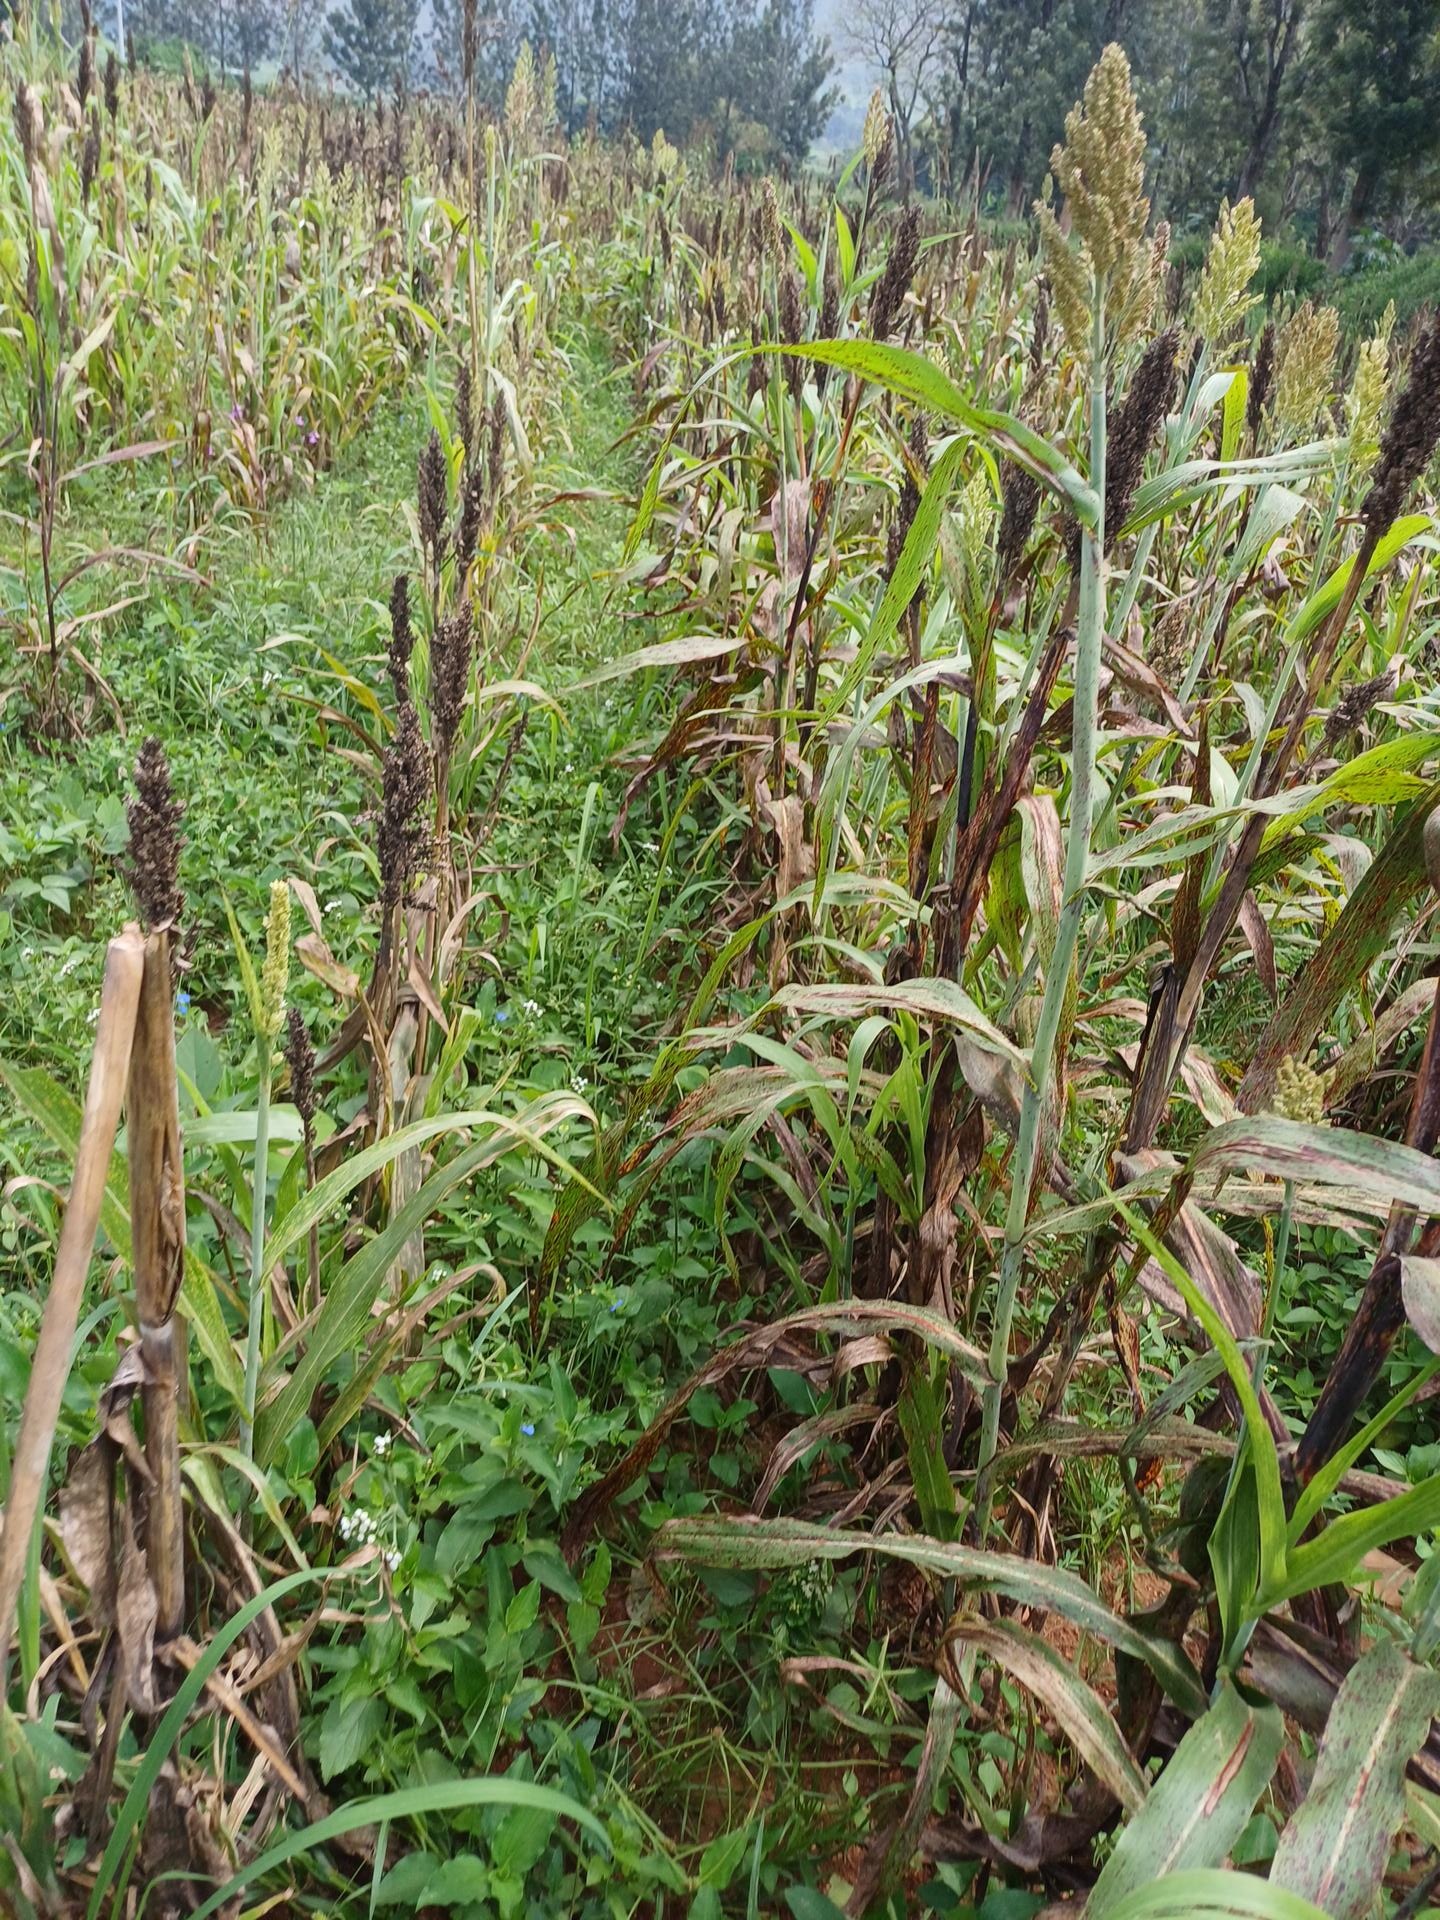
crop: sorghum
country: Kenya
